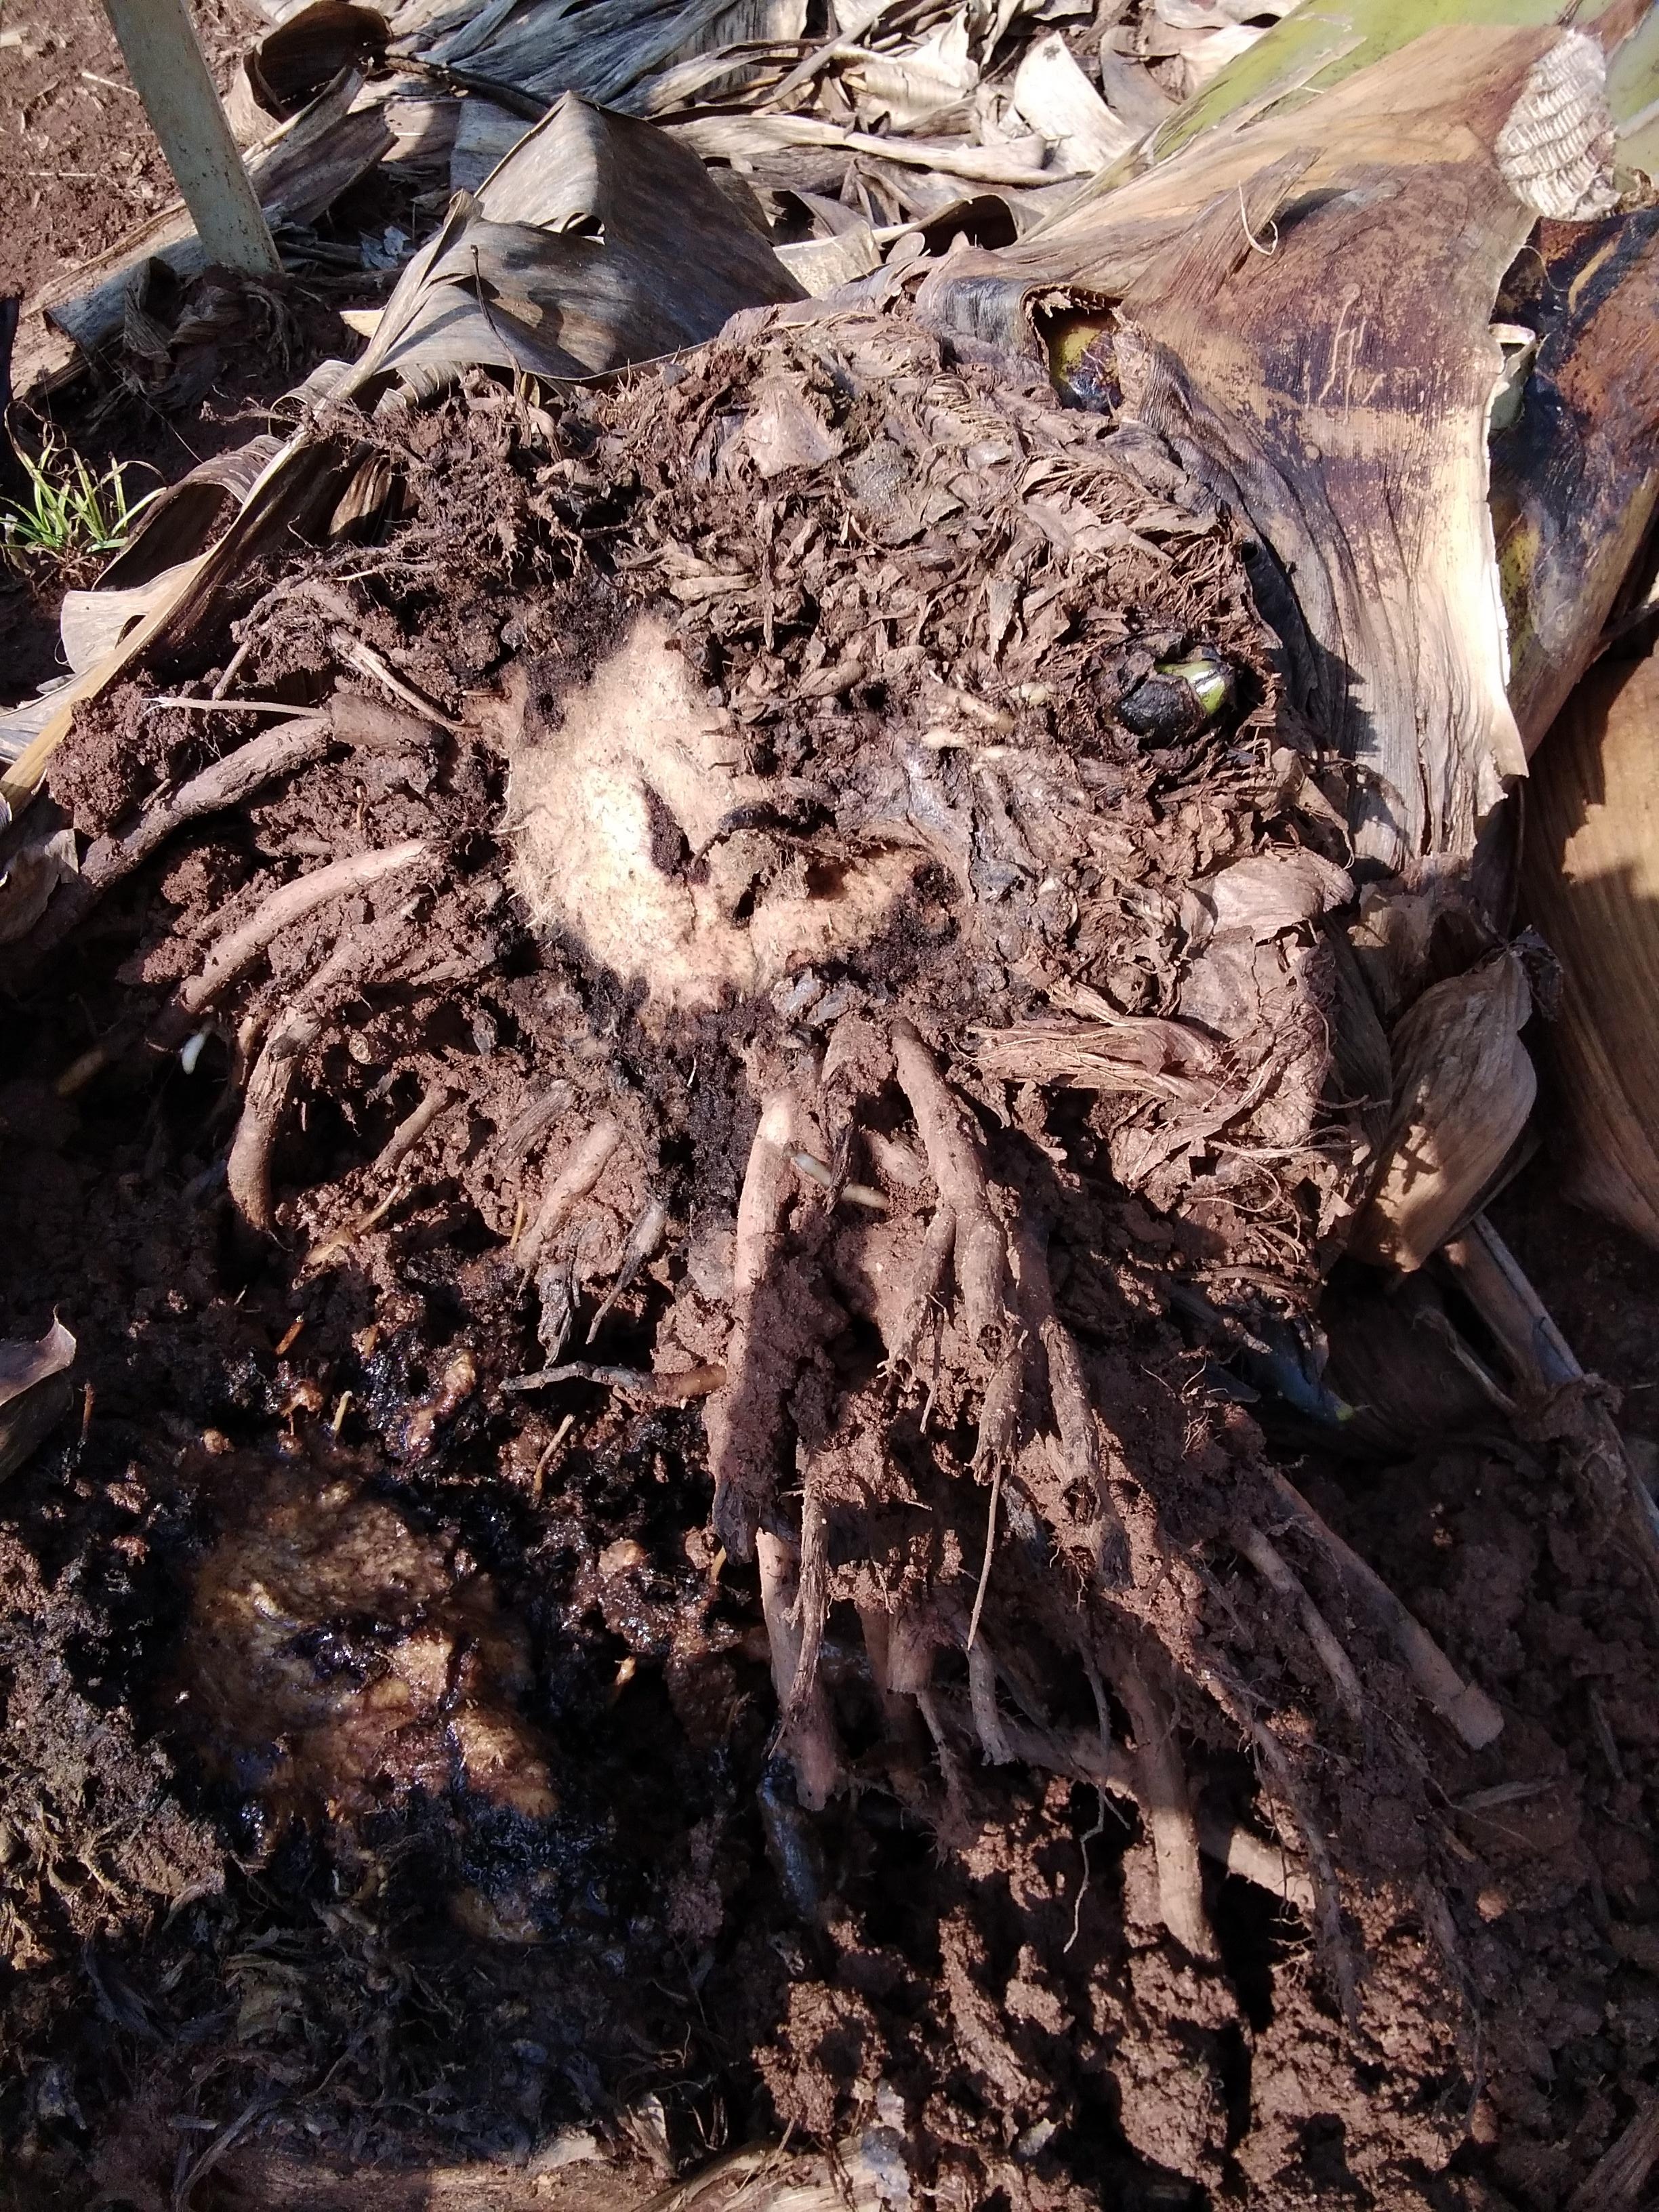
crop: banana
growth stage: flowering
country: Tanzania
